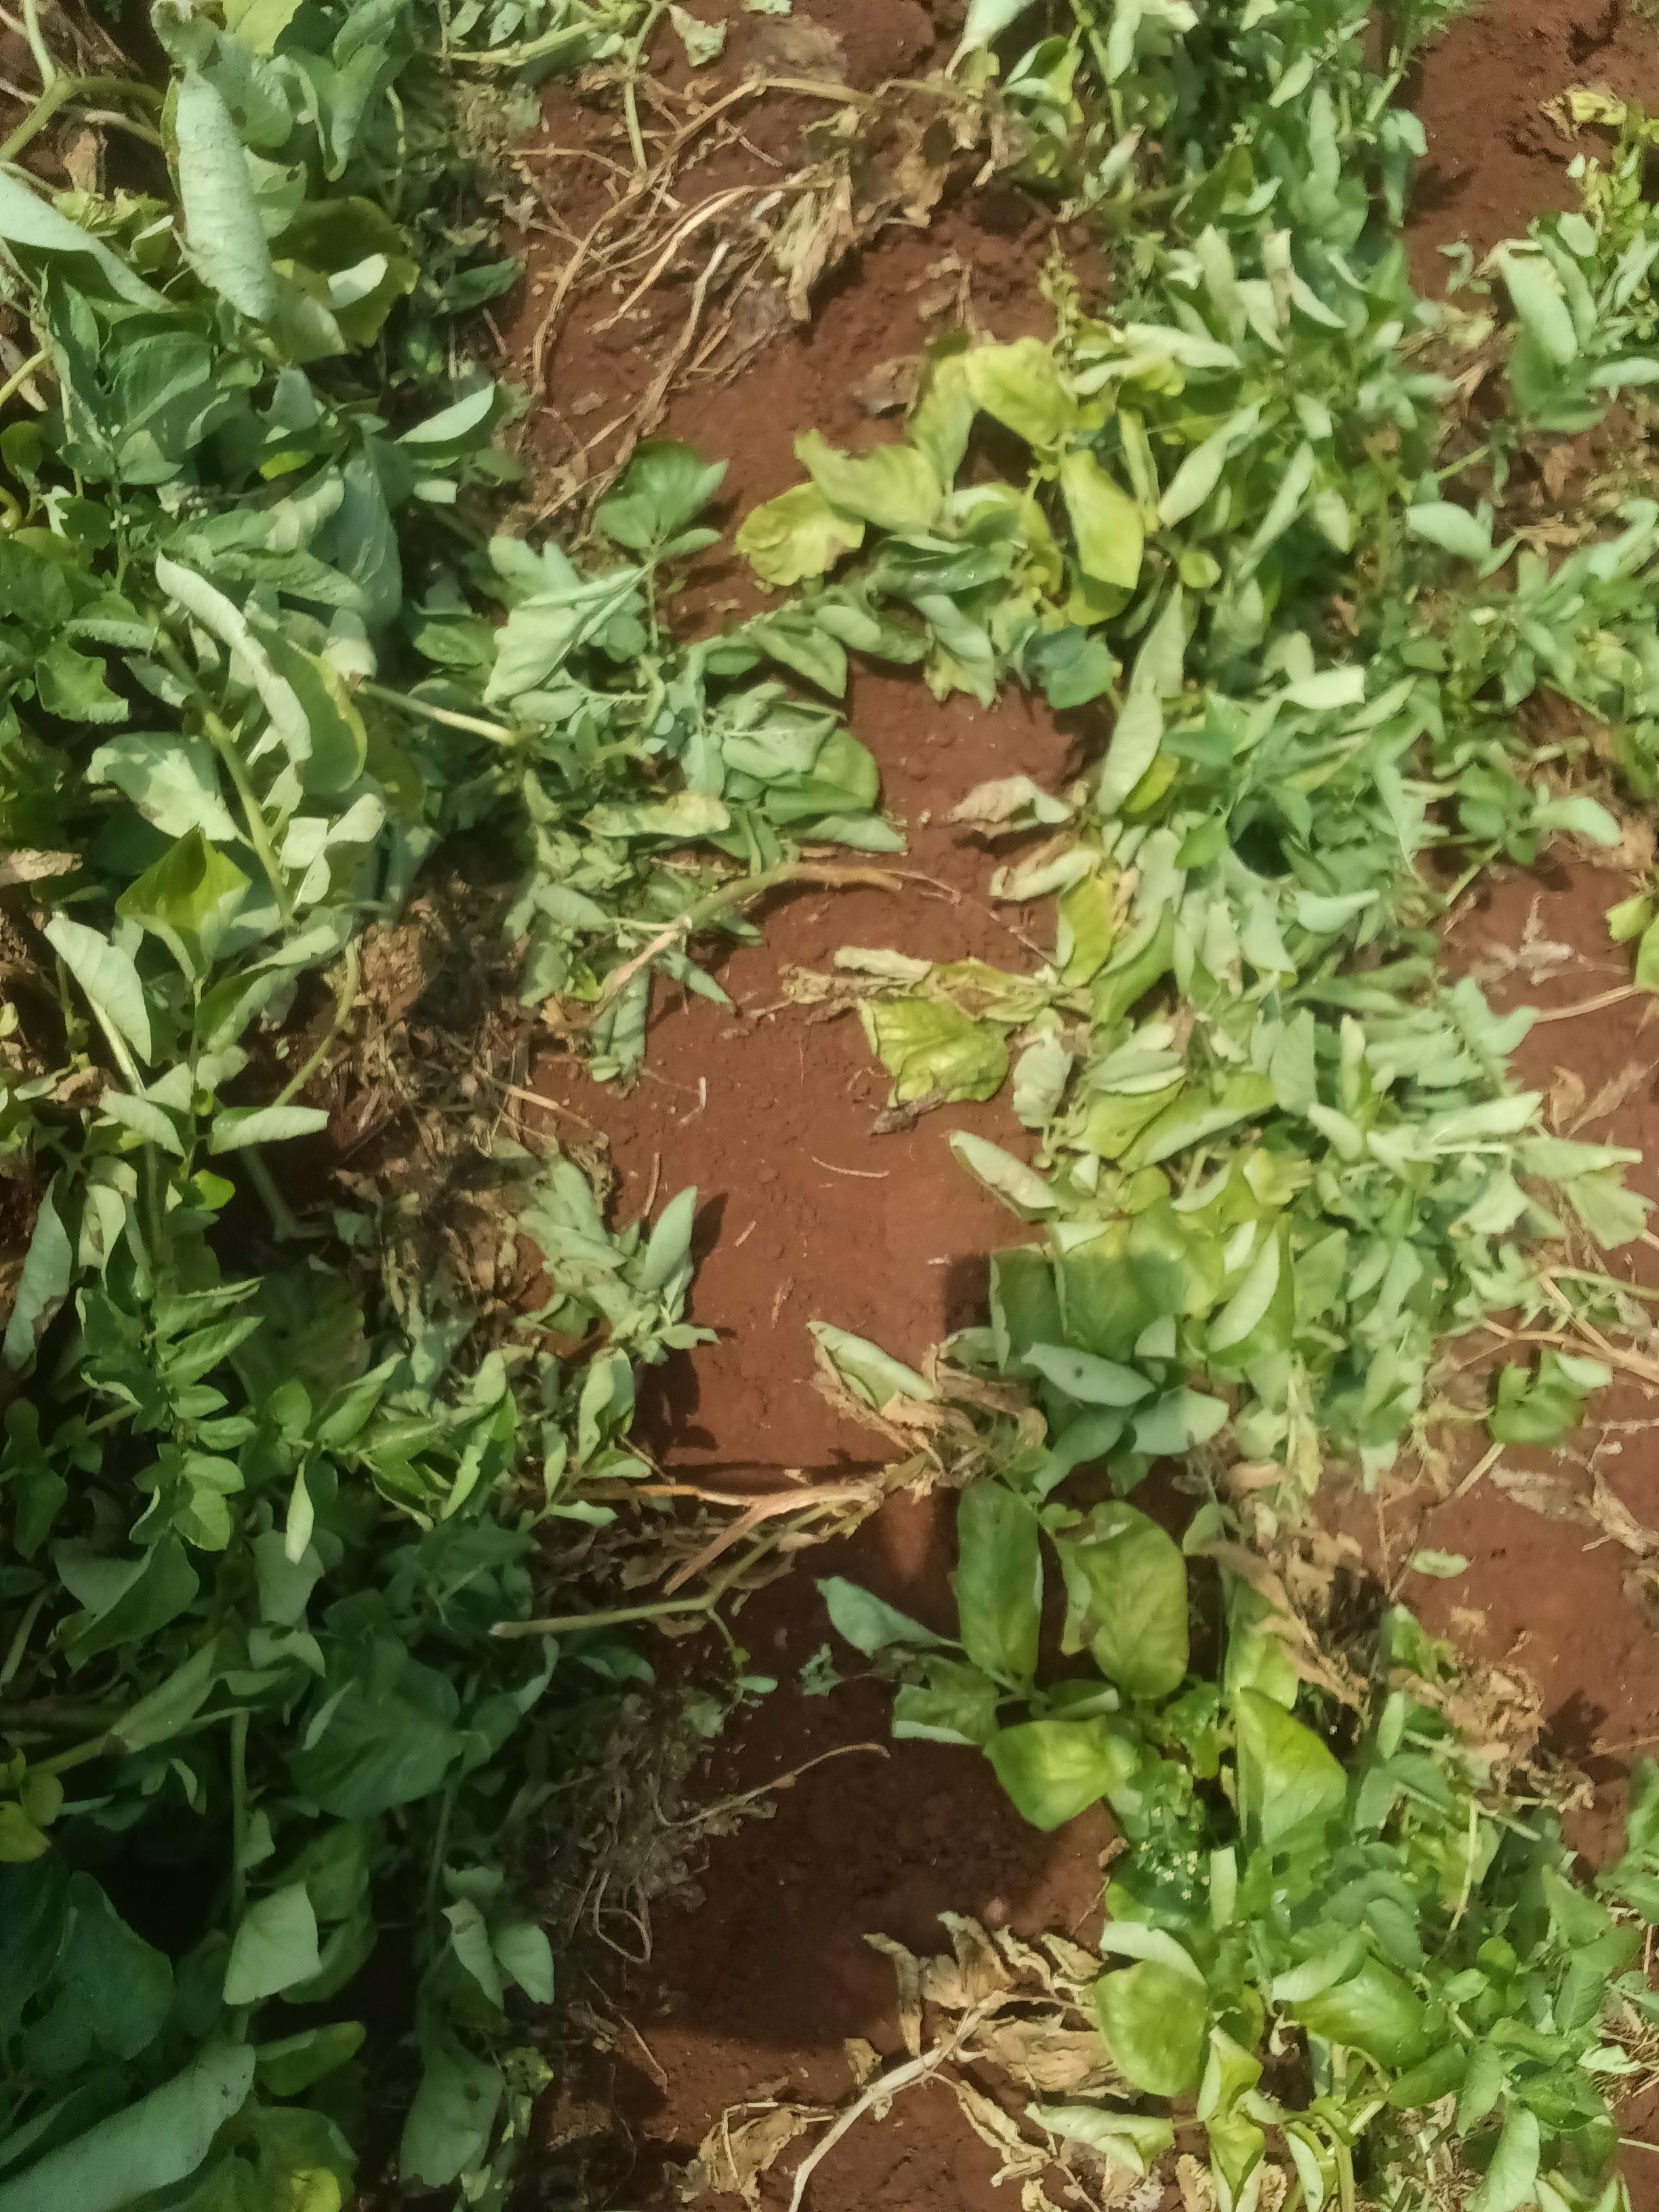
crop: potato
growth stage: maturity
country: Kenya
